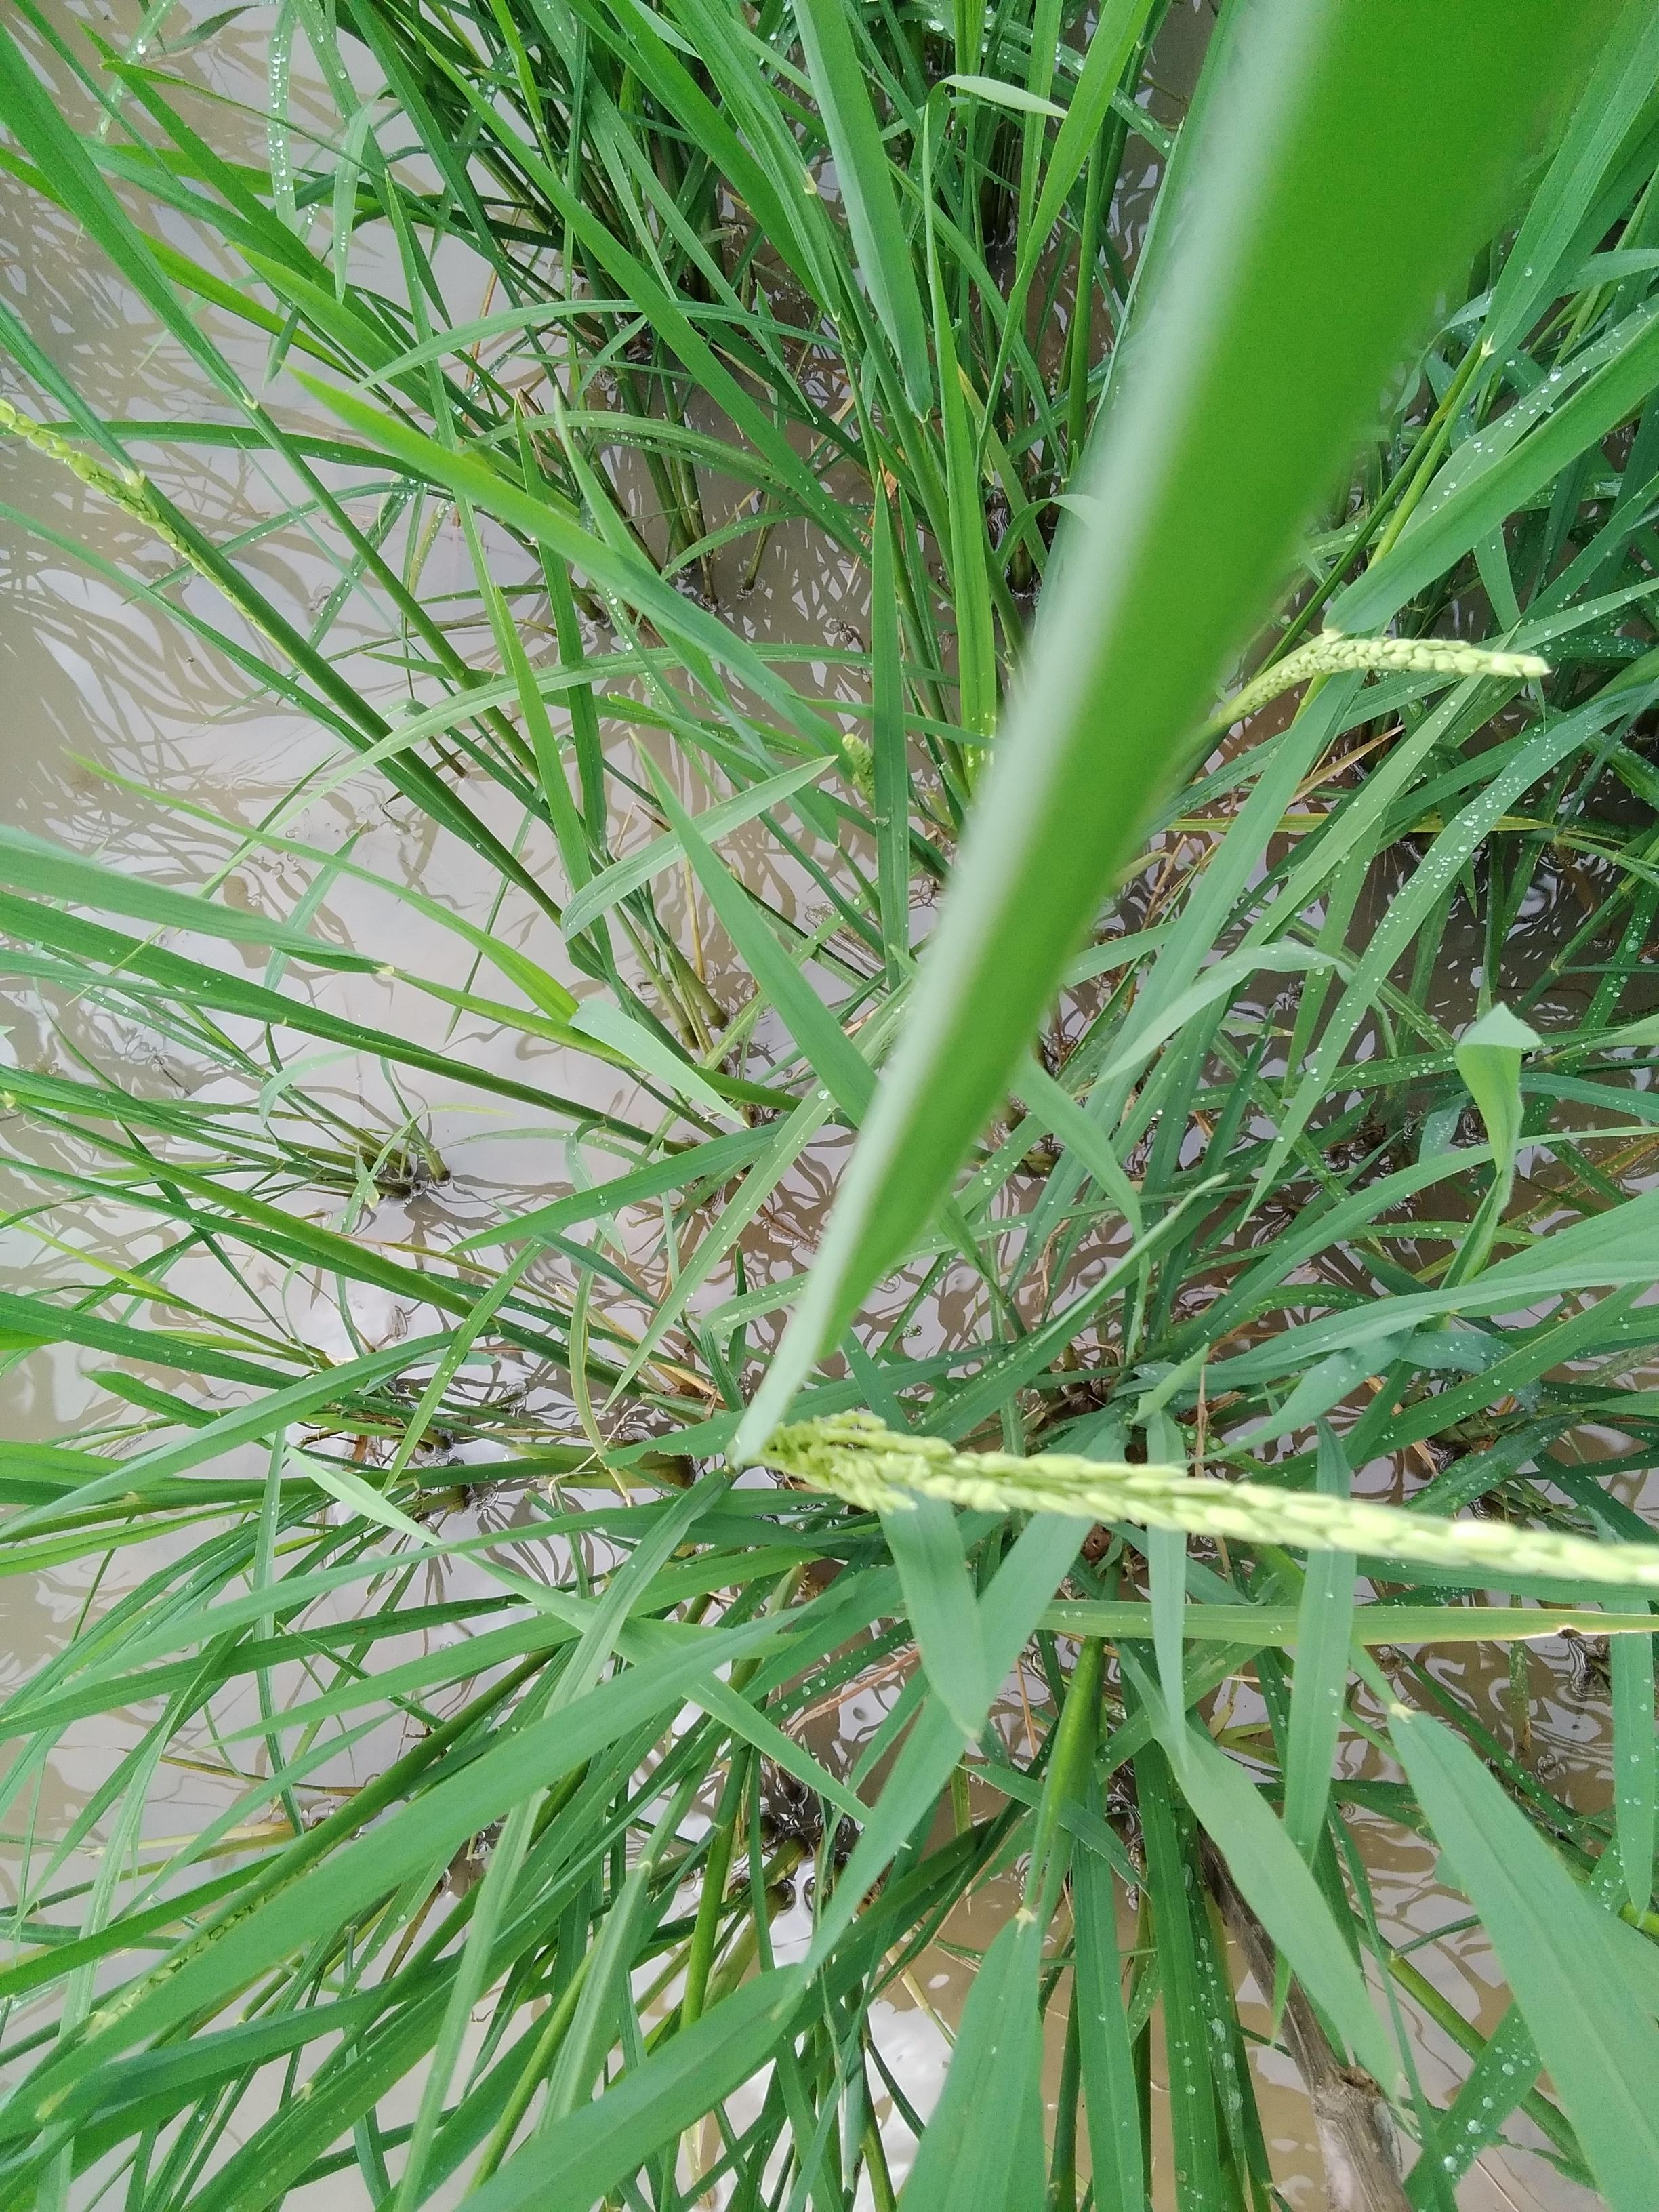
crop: rice
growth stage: heading
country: Nigeria
